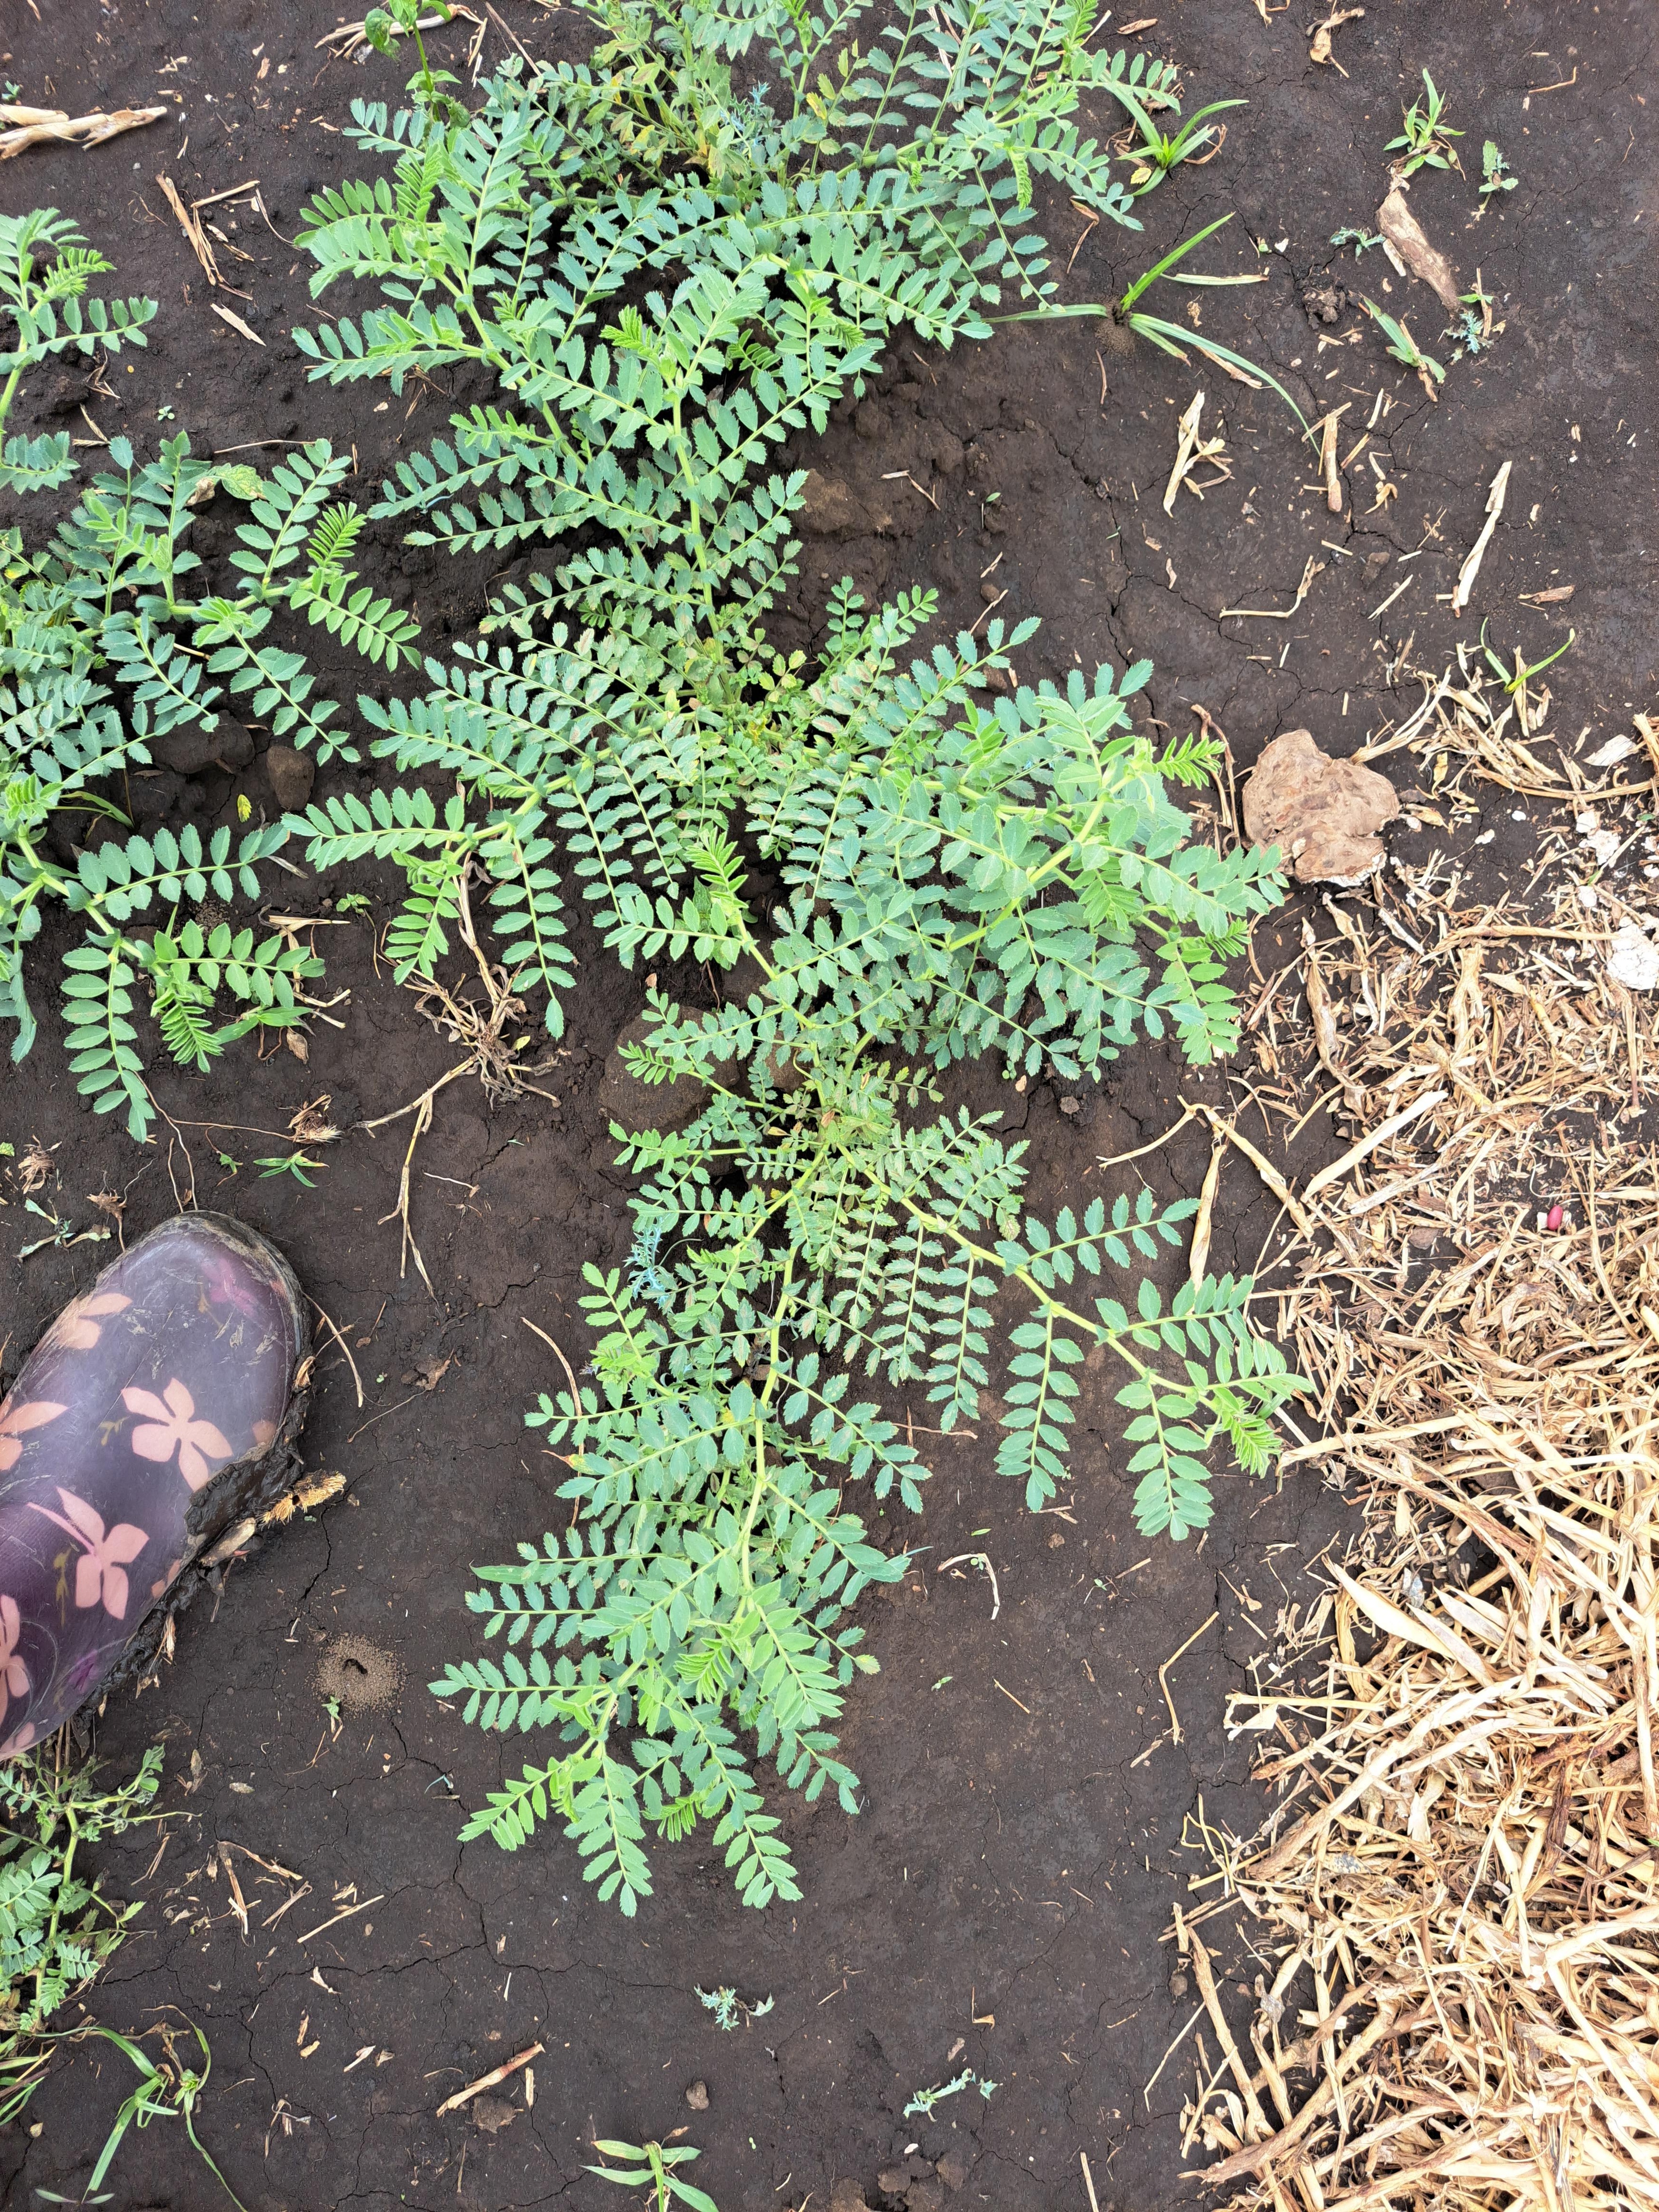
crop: chickpea
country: Tanzania
